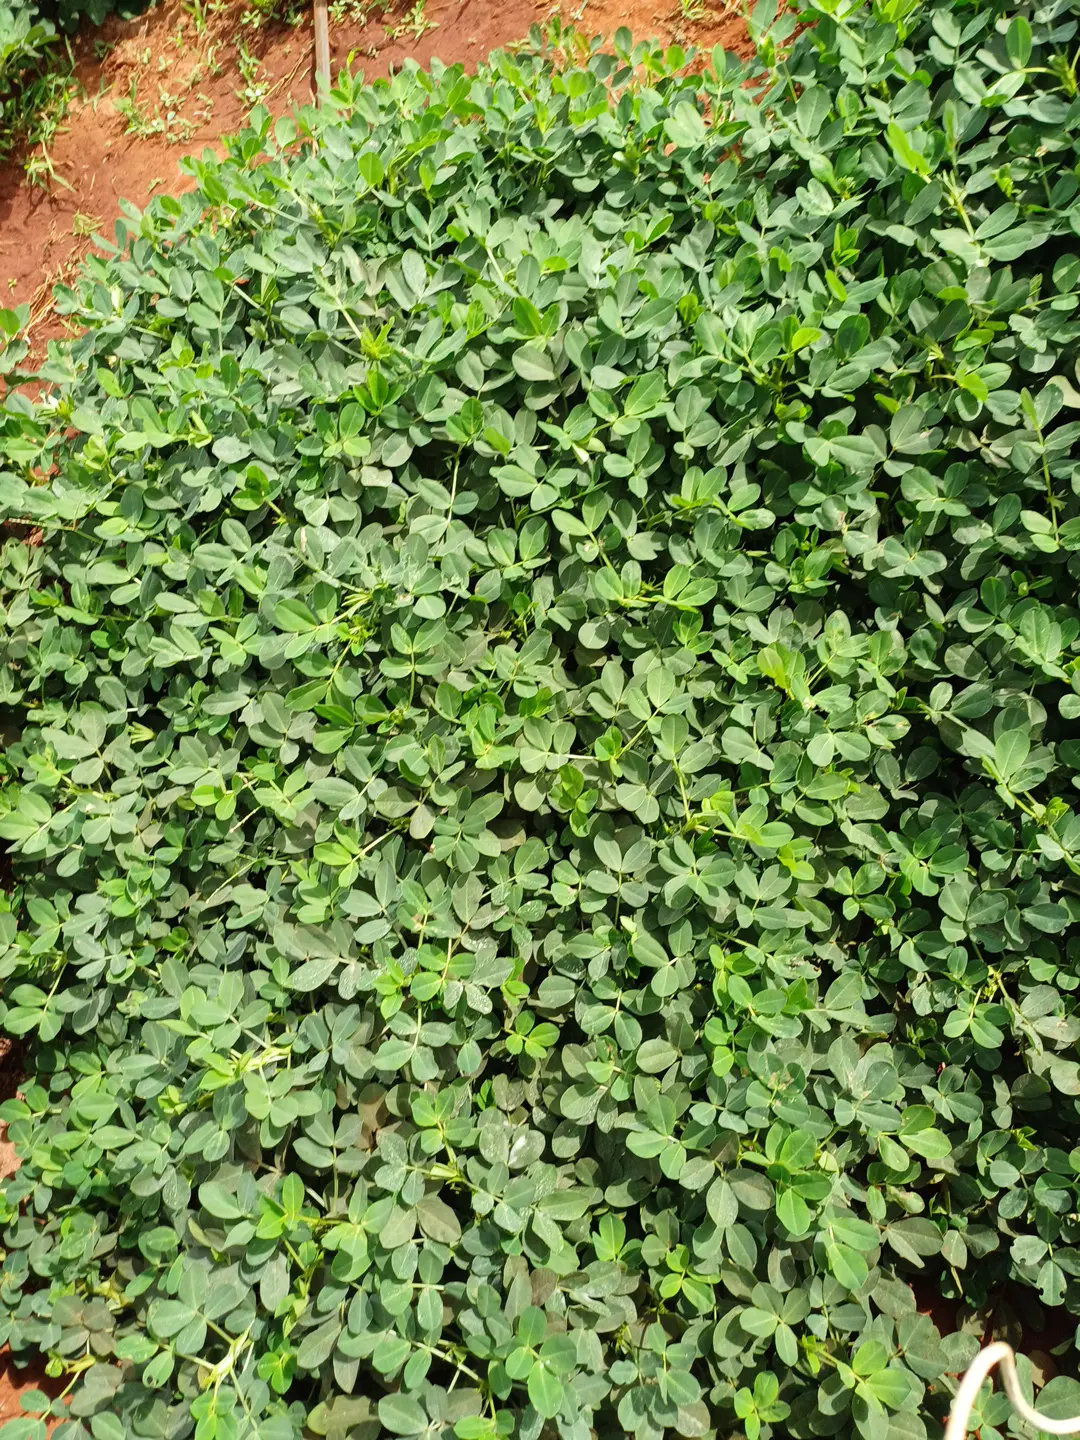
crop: groundnut
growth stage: pegging
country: Kenya
